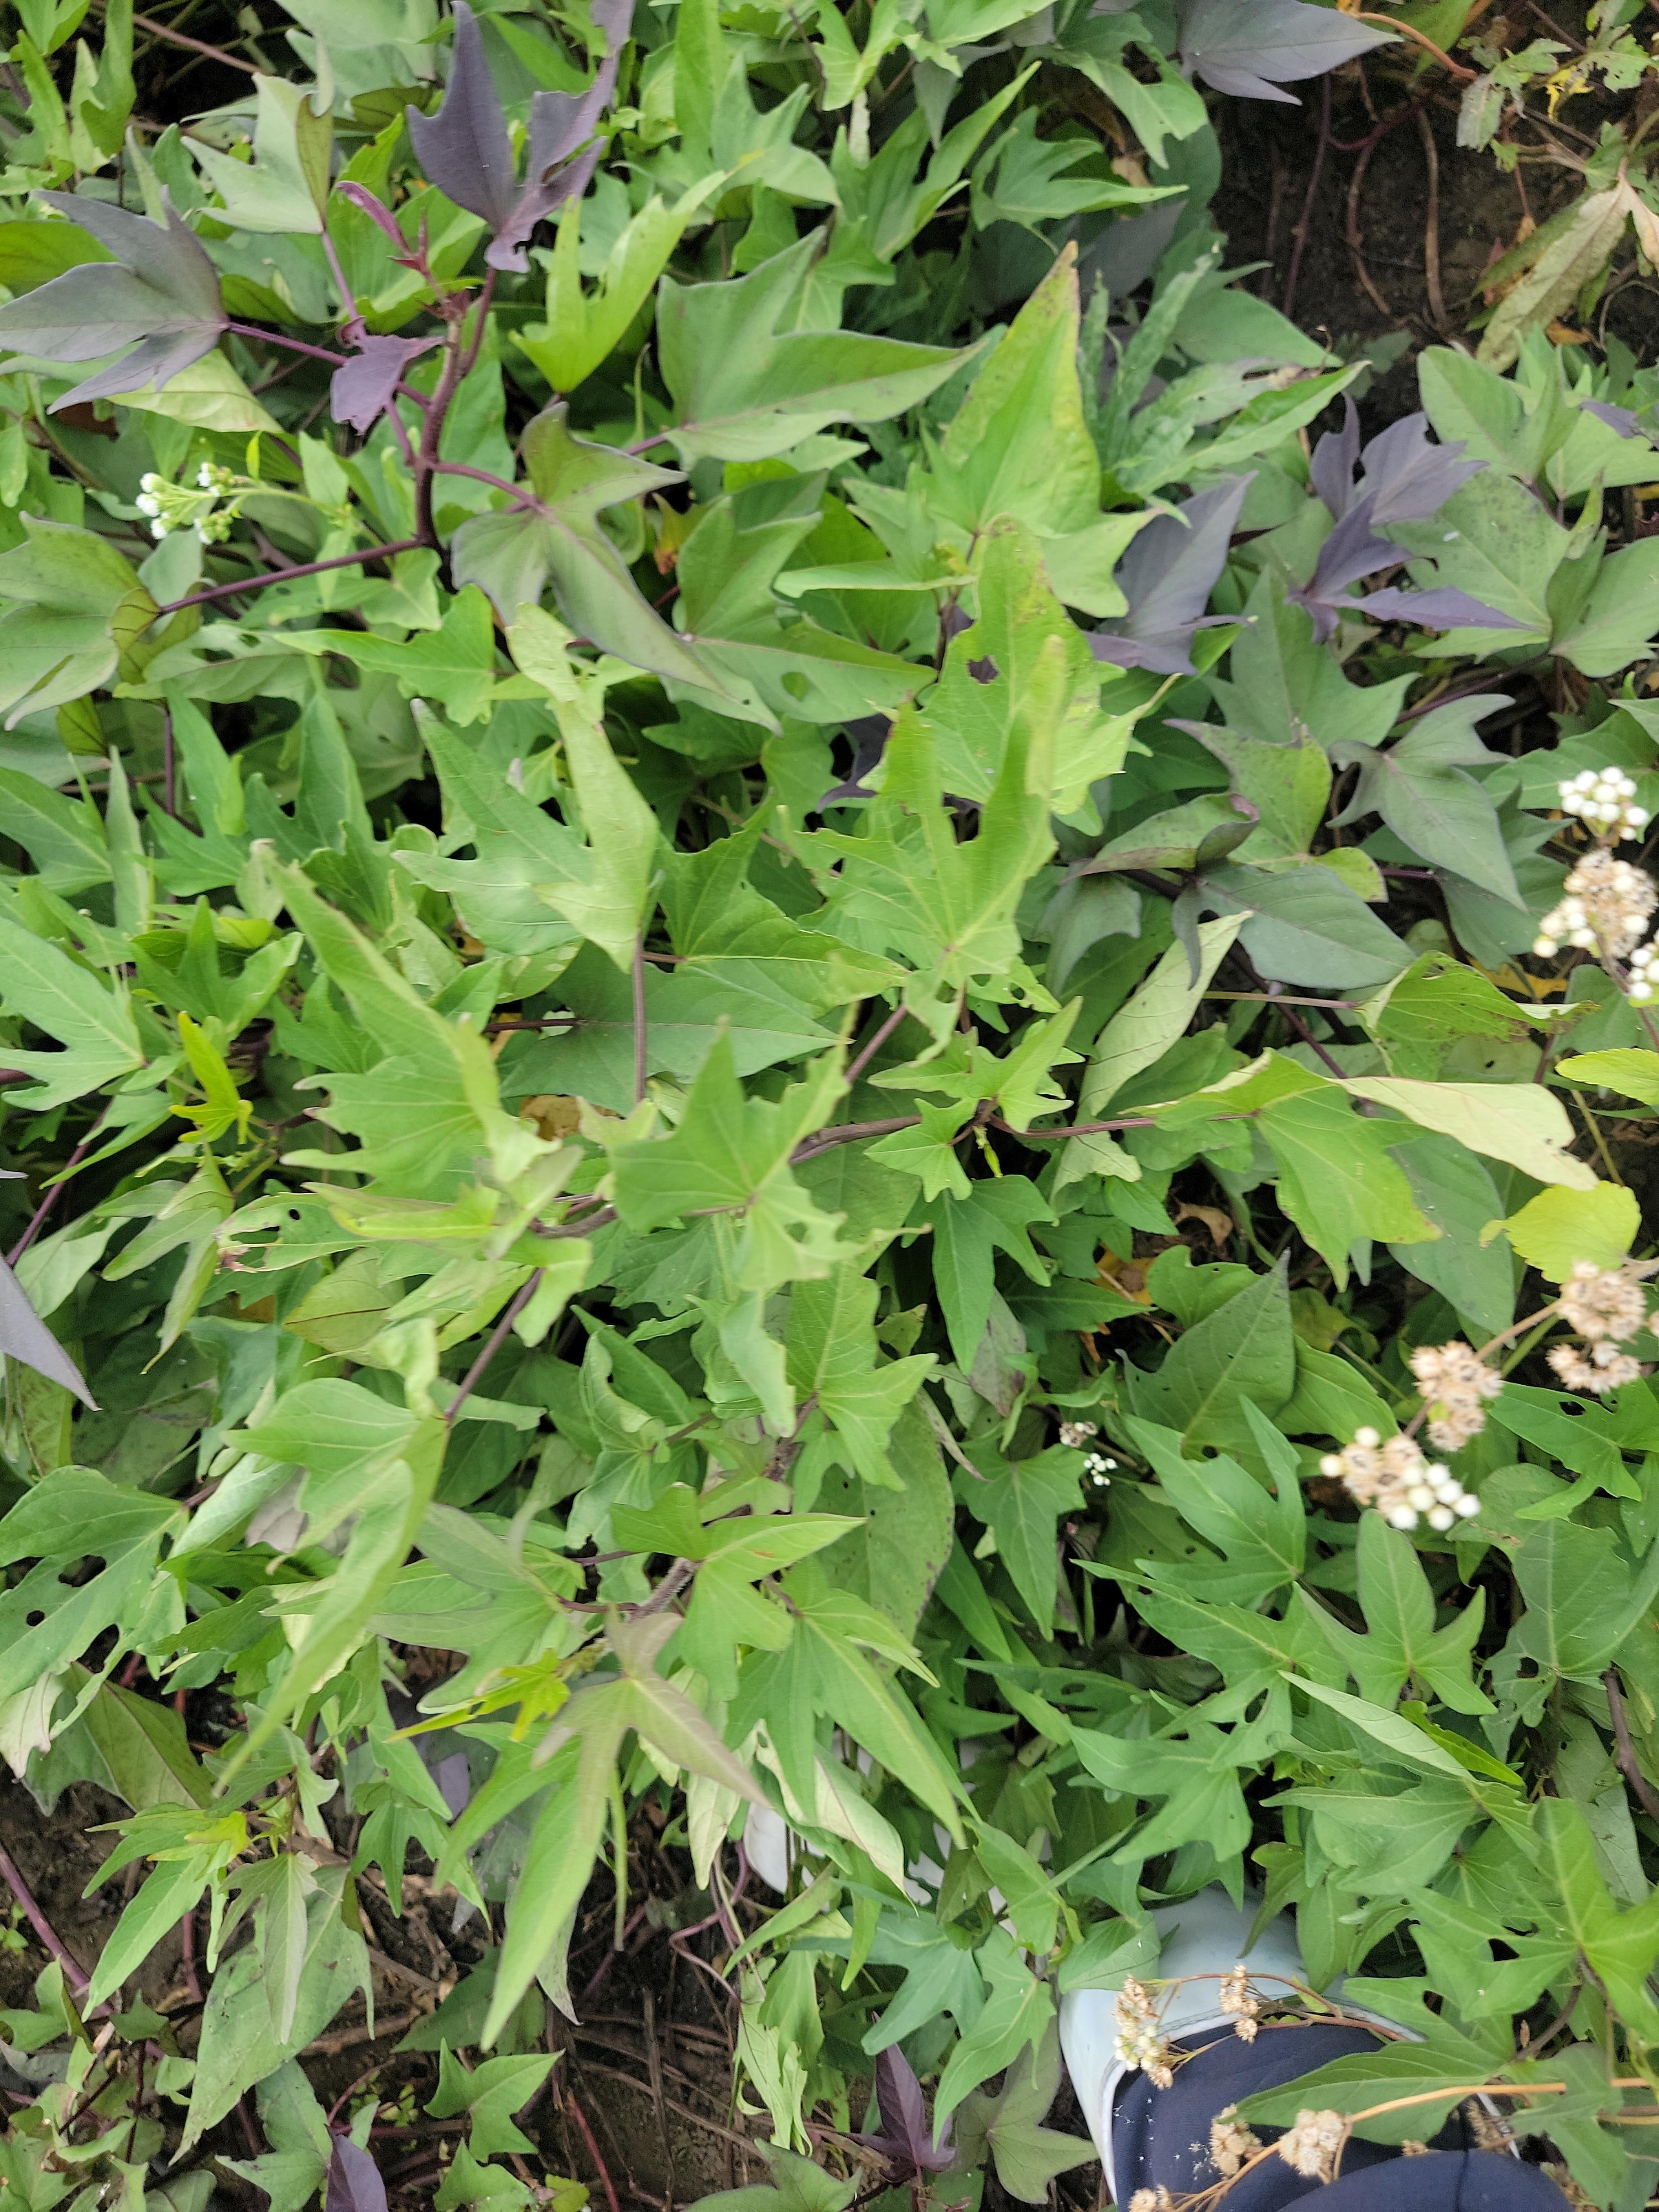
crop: sweet potato
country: Tanzania
